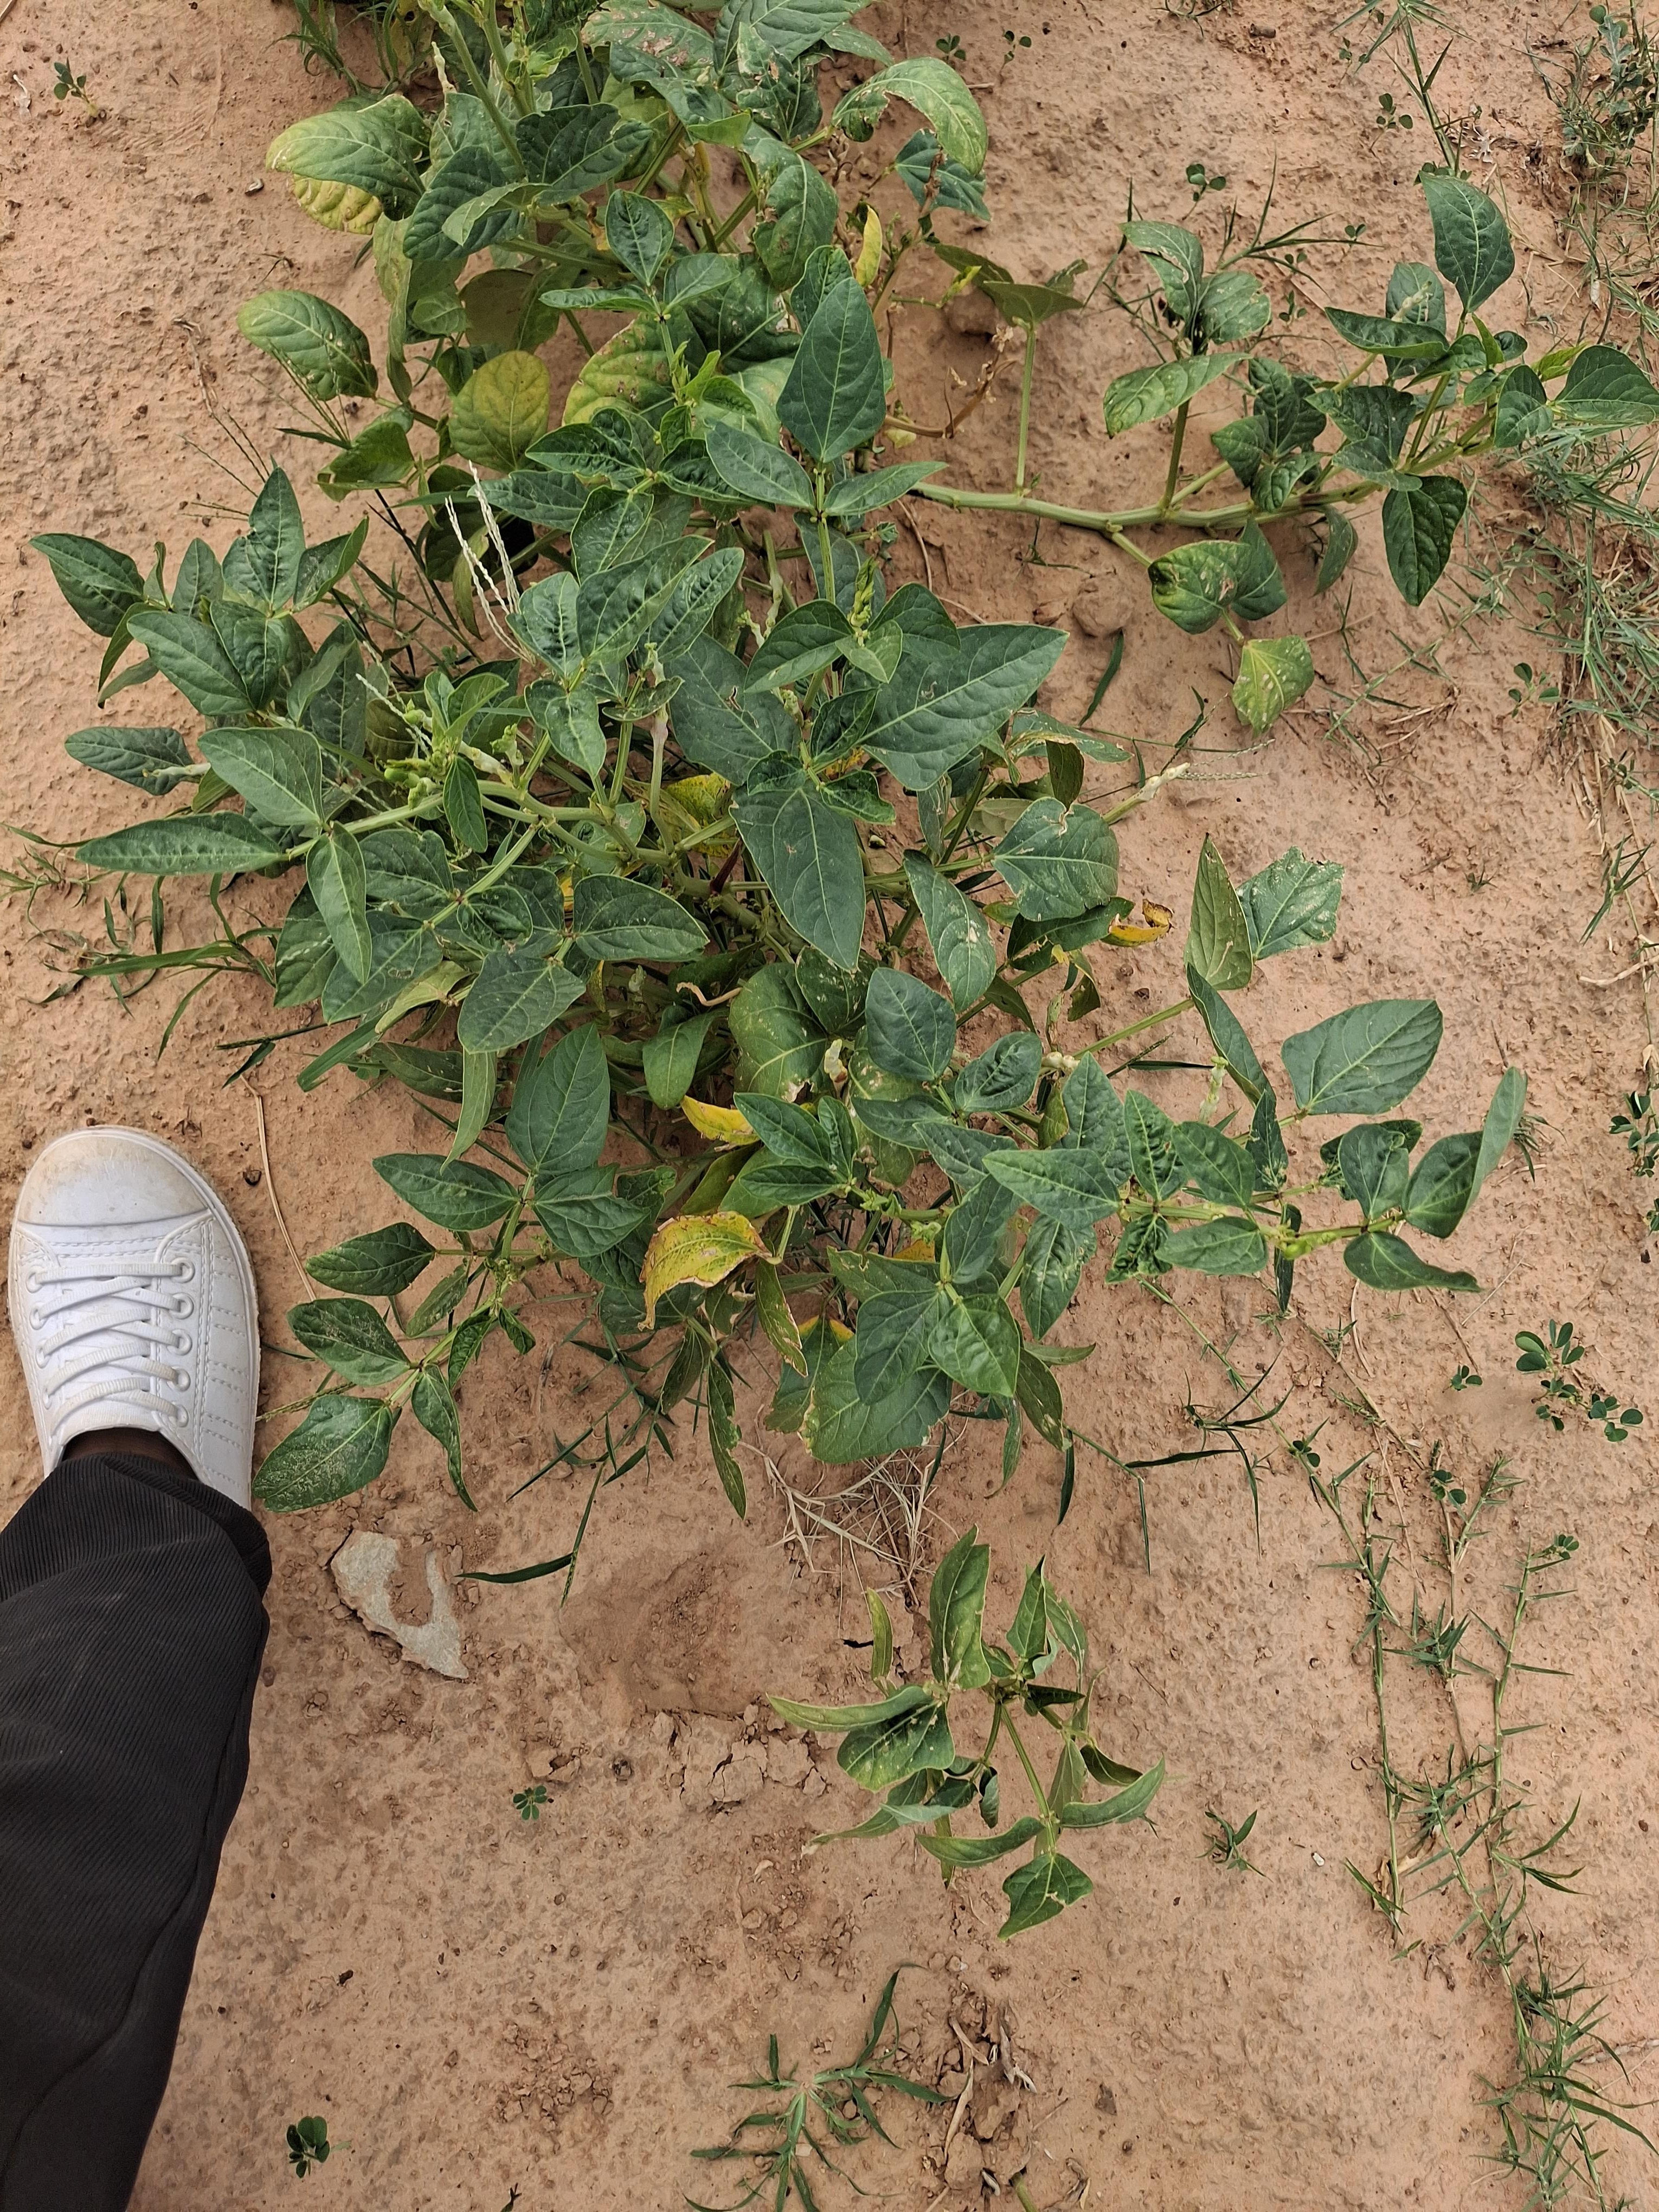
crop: cowpea
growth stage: harvest maturity
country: Nigeria
